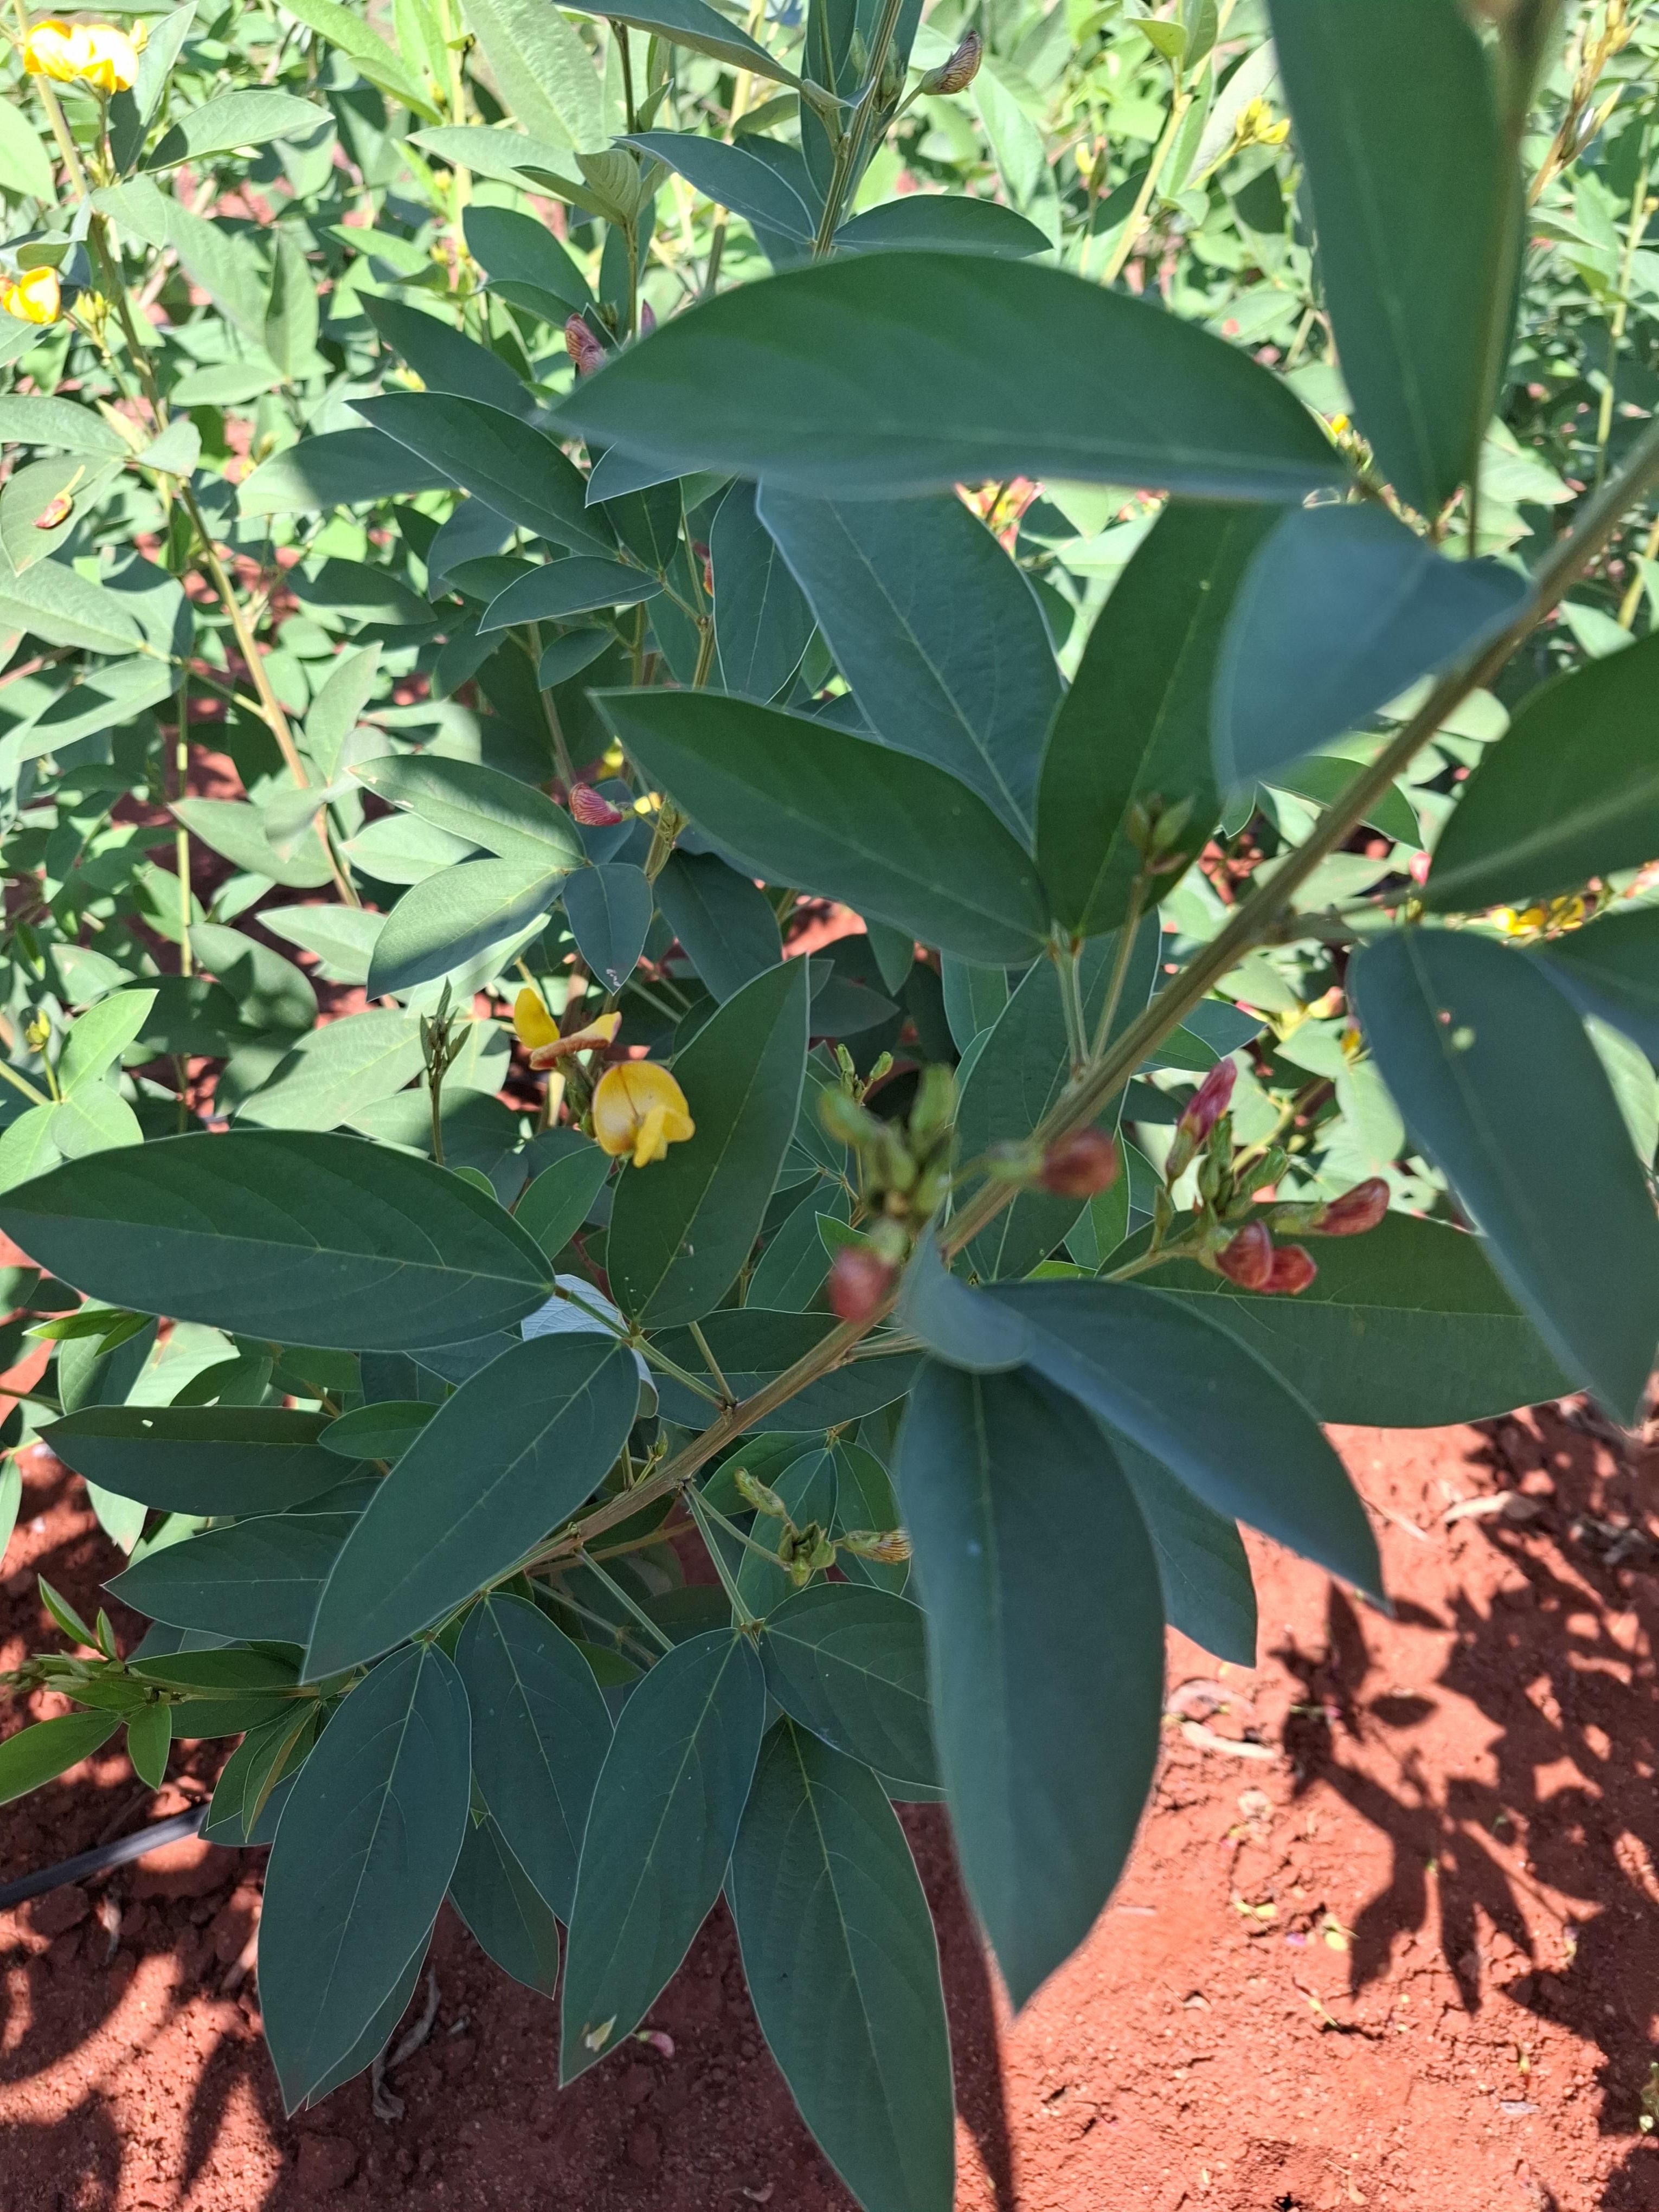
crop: pigeonpea
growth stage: flowering
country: Kenya
